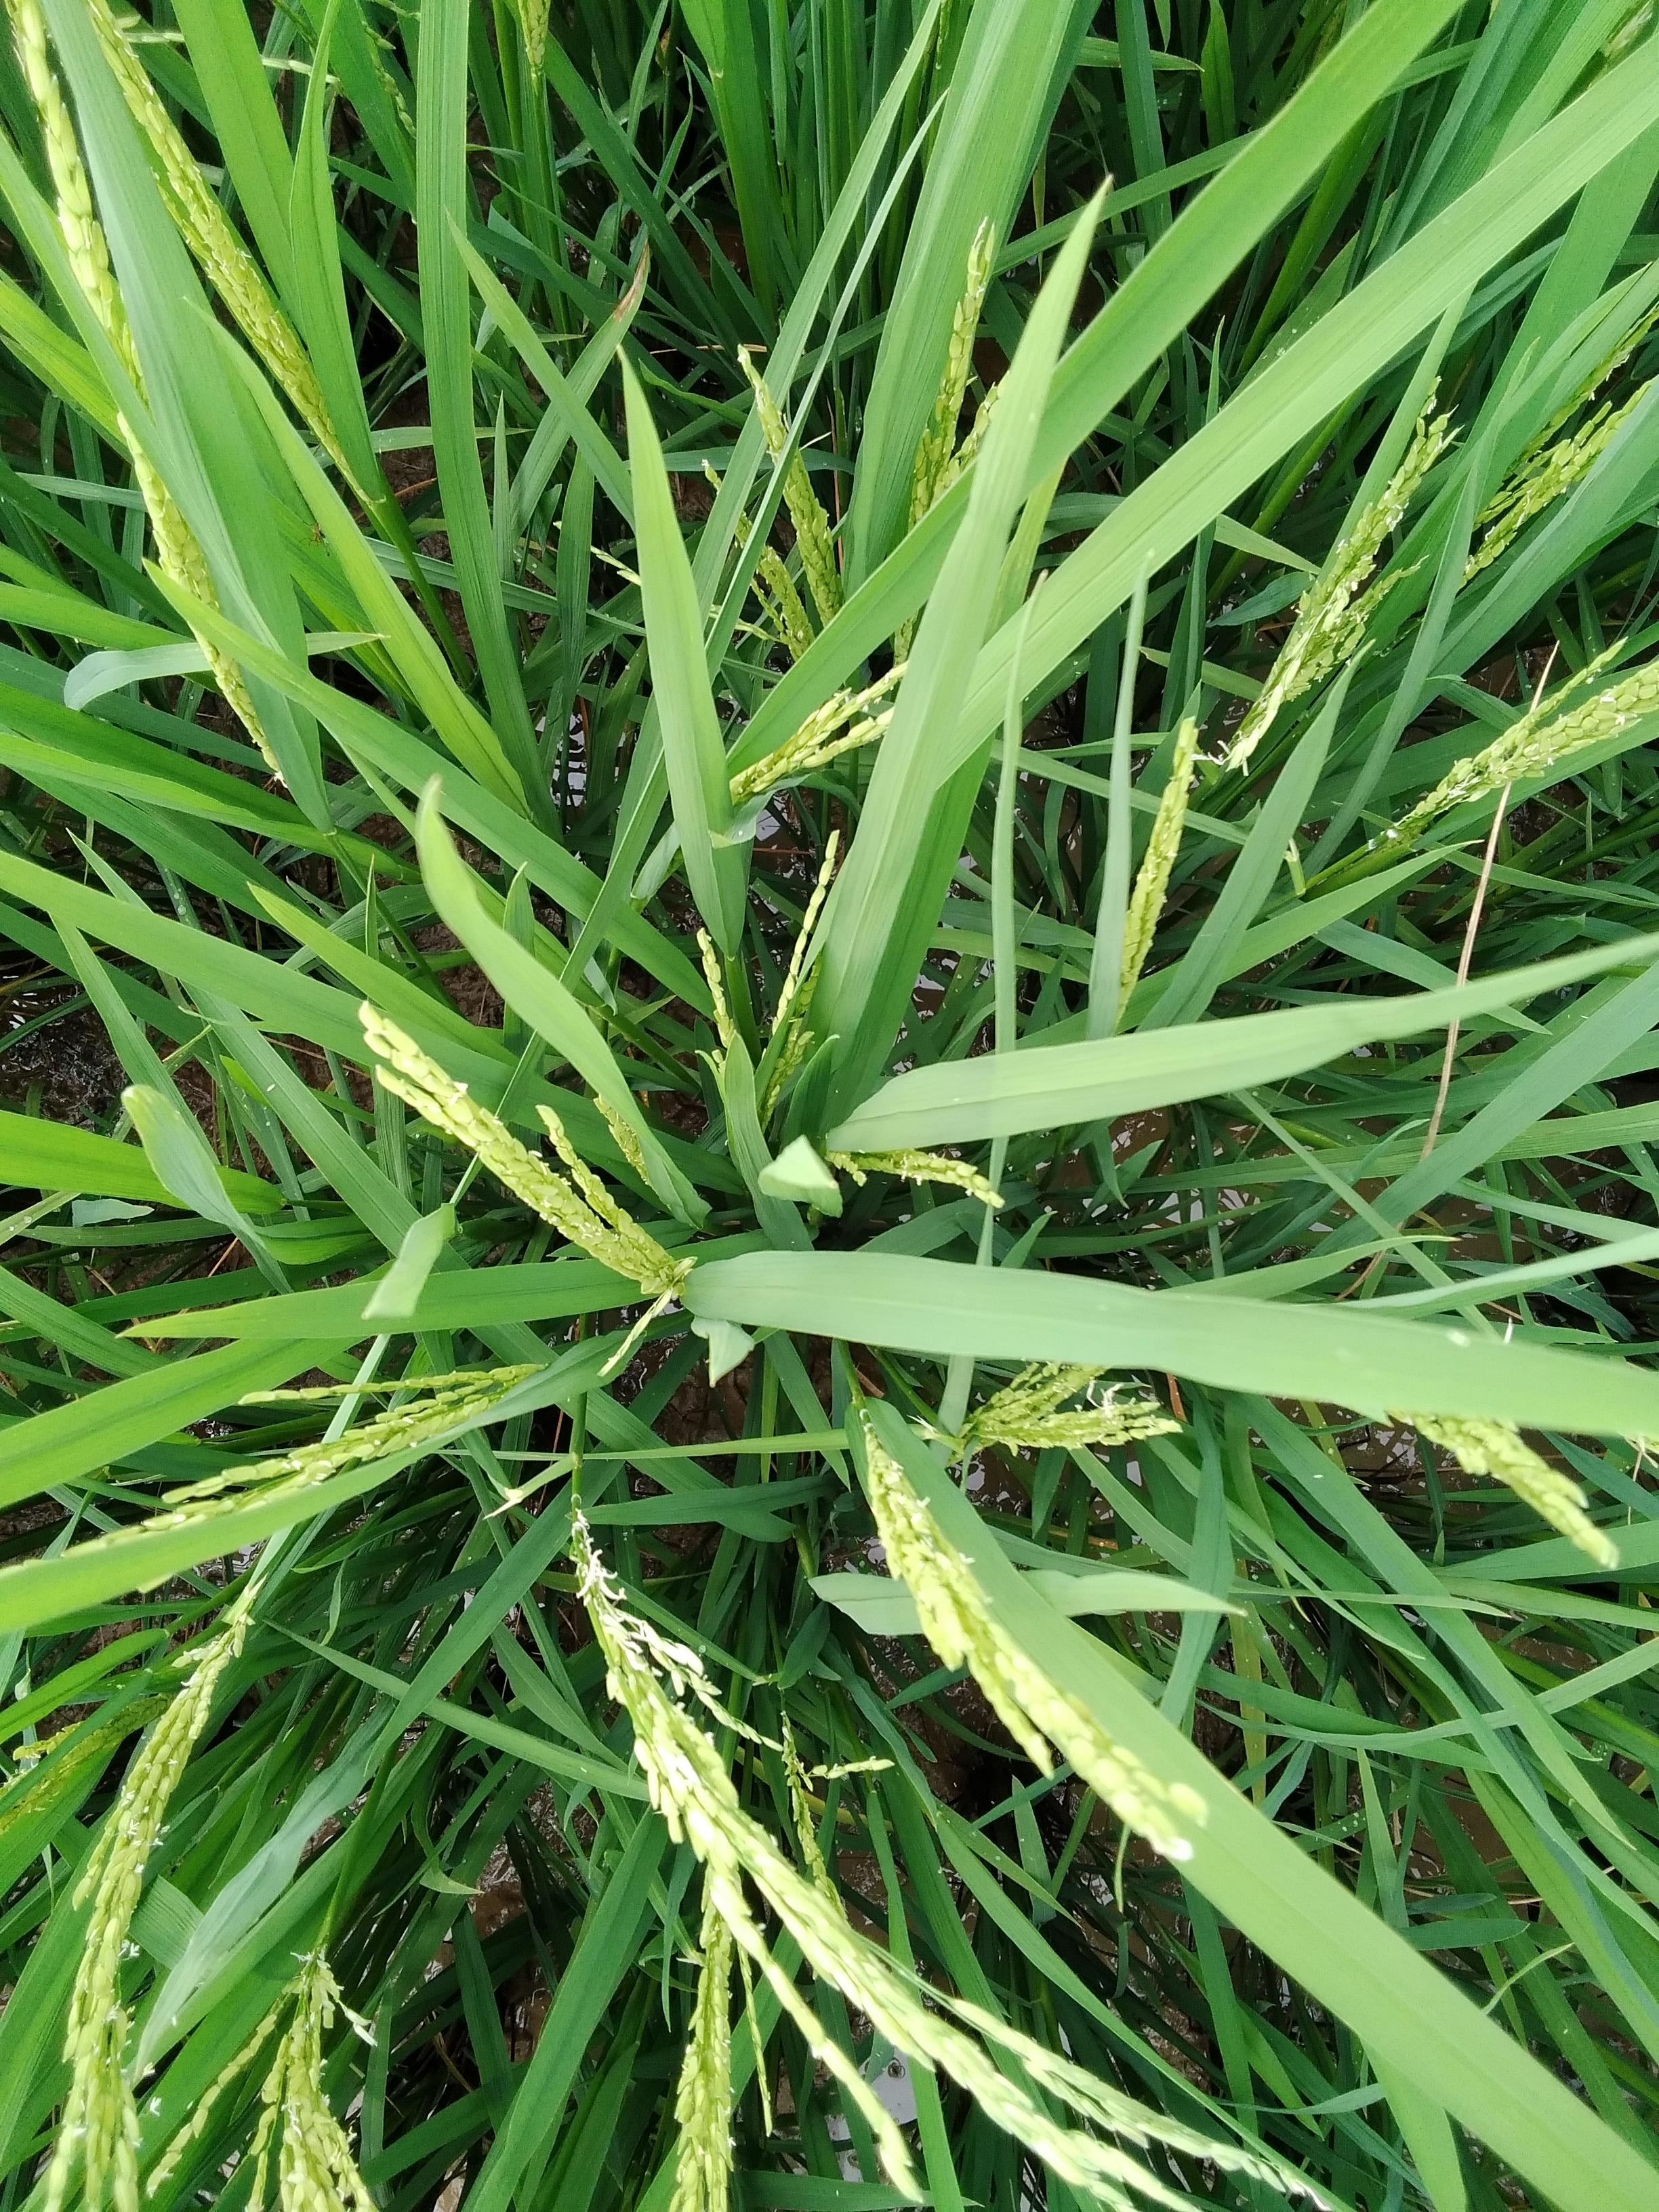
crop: rice
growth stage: flowering
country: Nigeria
